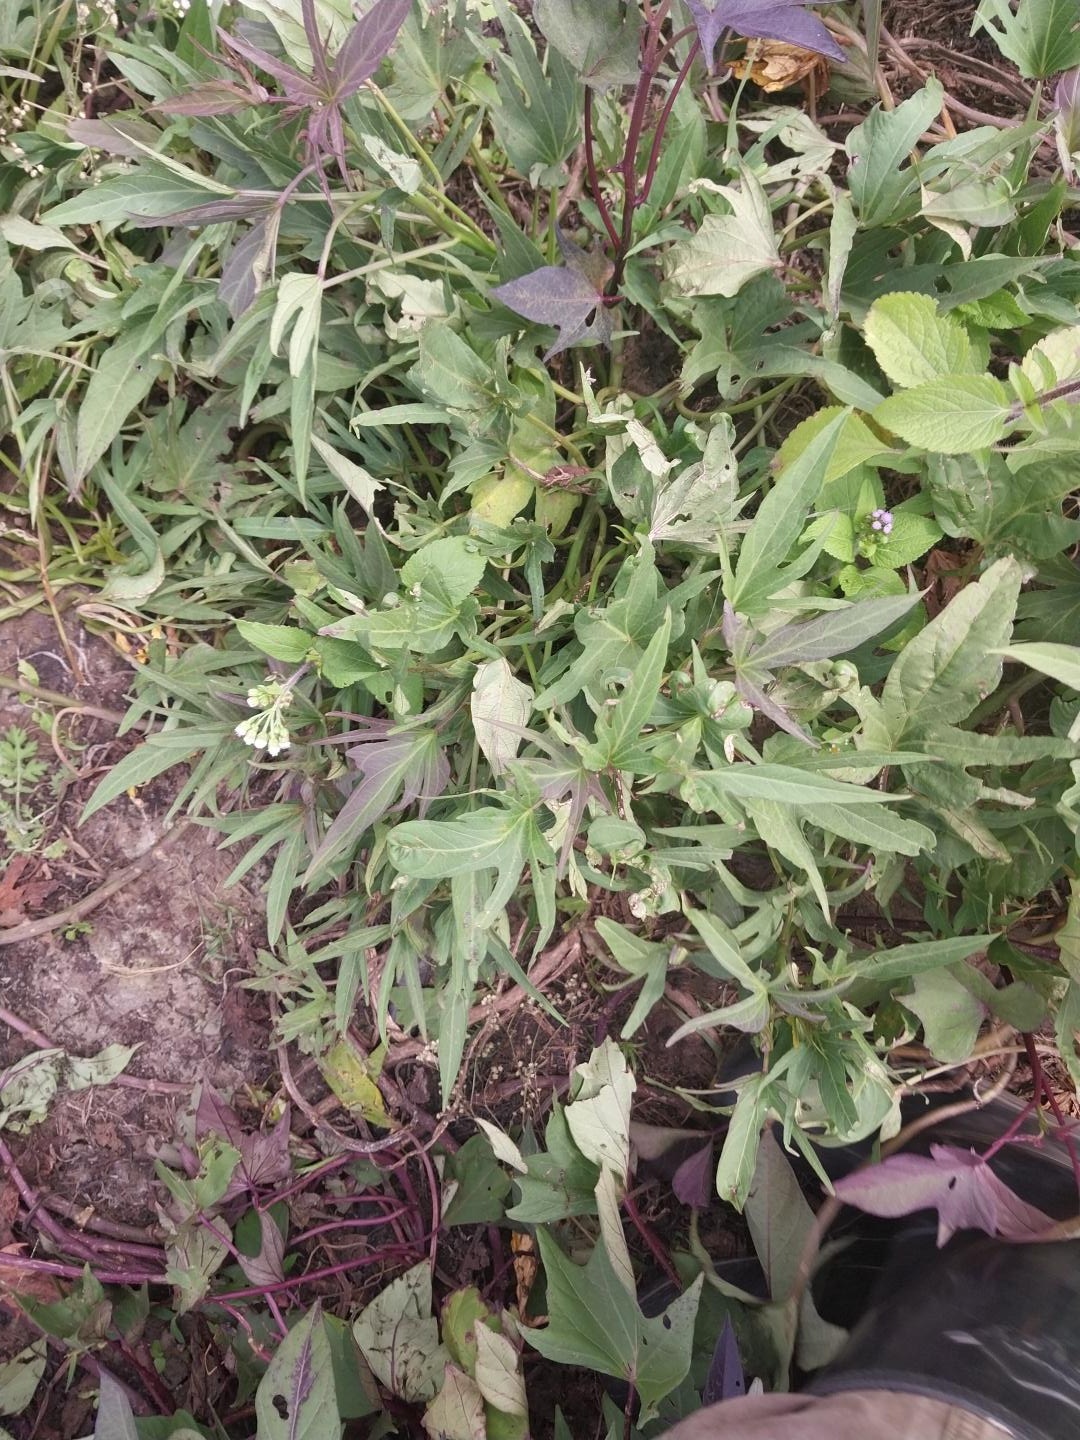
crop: sweet potato
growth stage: flowering
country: Tanzania
